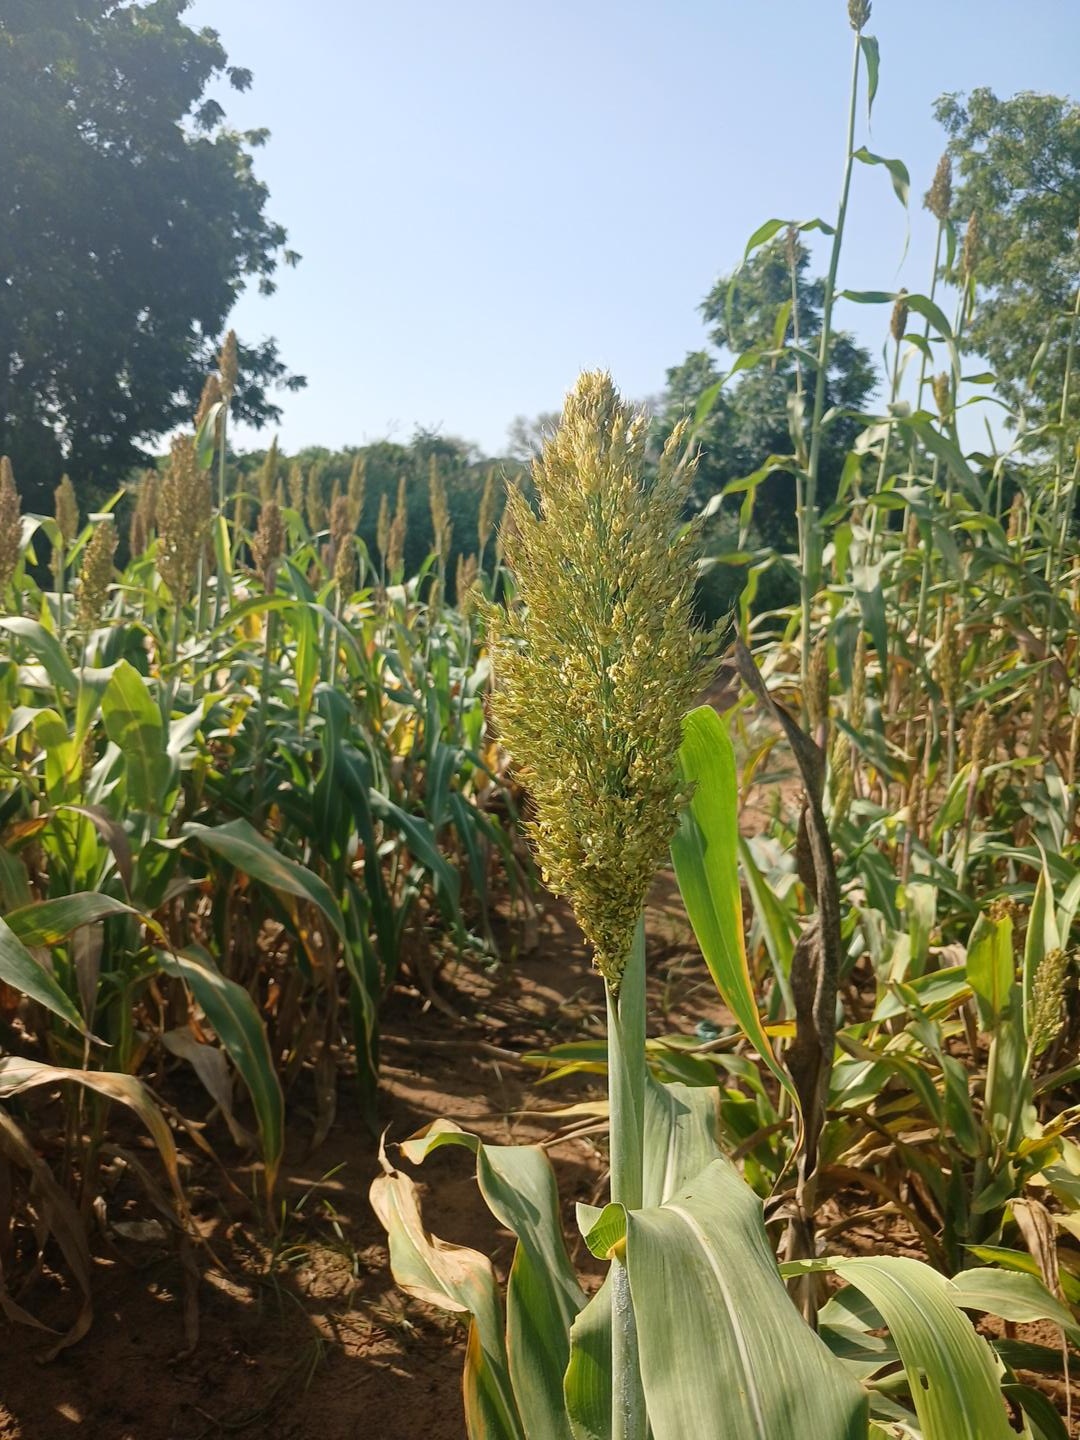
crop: sorghum
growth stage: filling grain
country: Senegal
